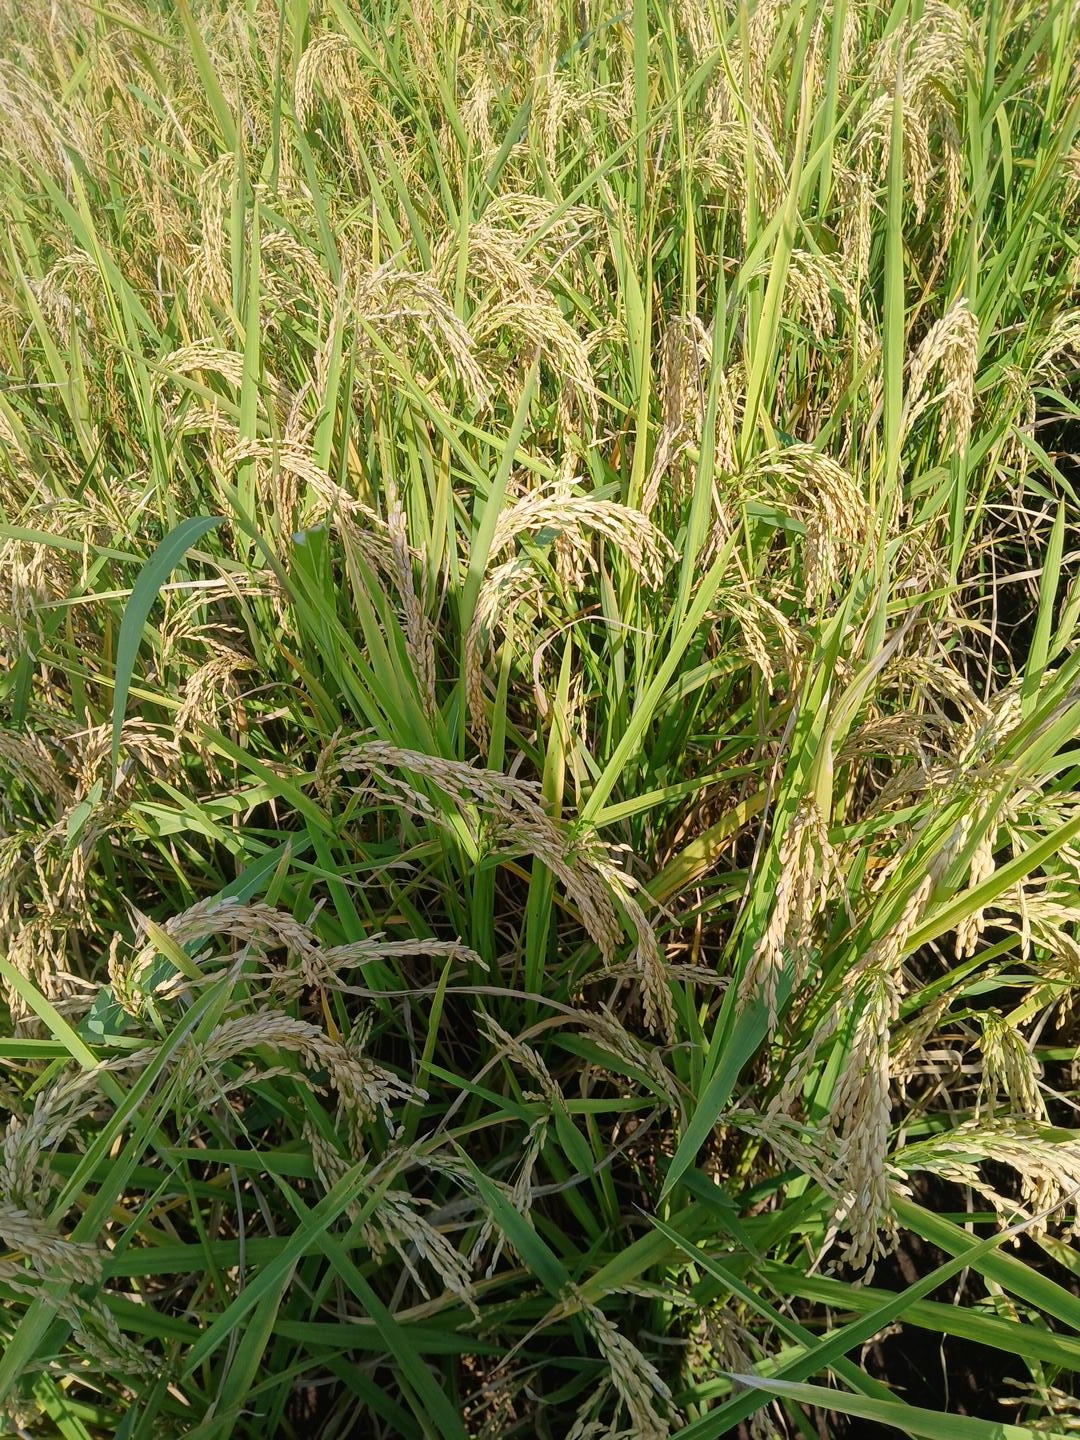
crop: rice
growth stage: ripening
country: Côte d'Ivoire
